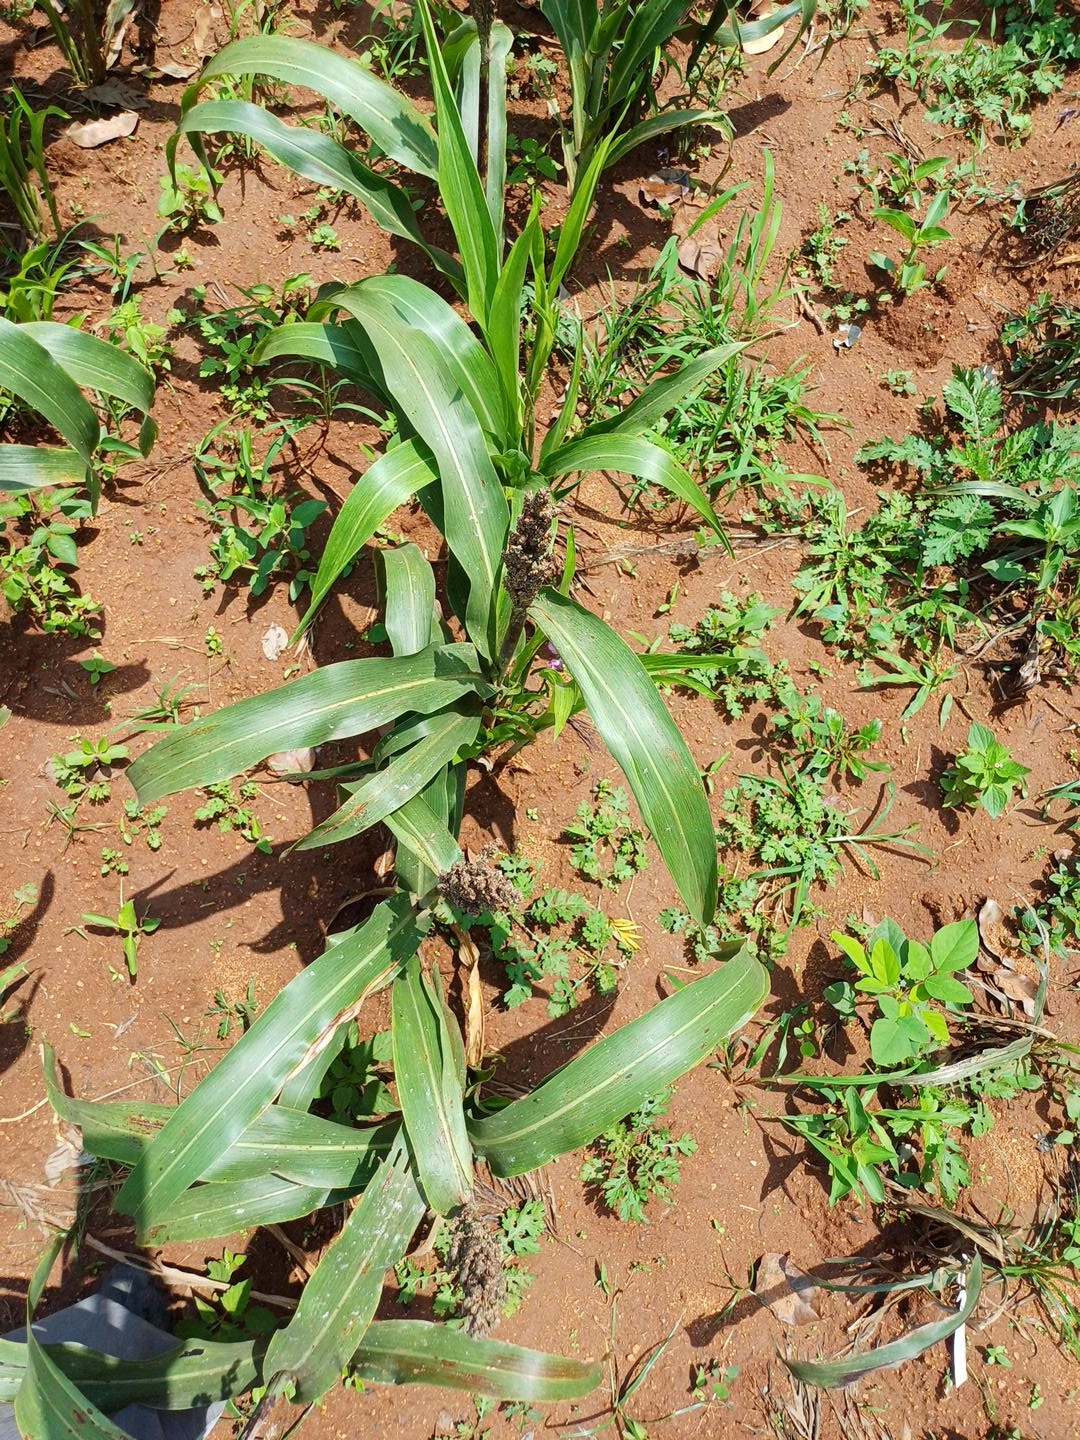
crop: sorghum
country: Kenya
